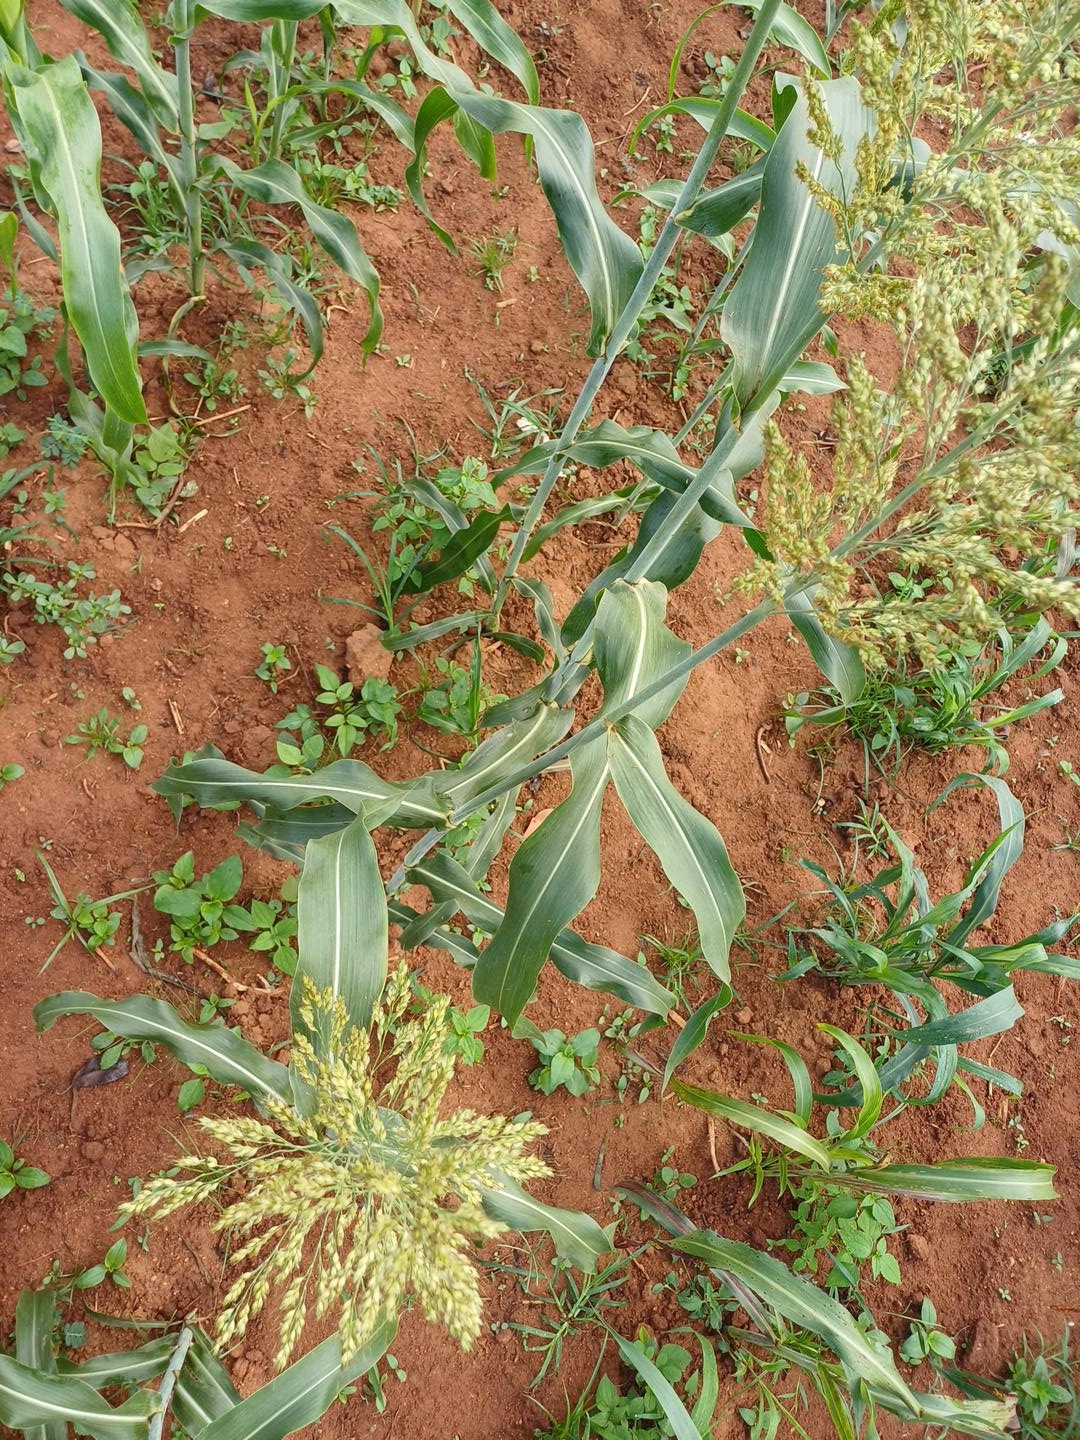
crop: sorghum
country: Kenya
